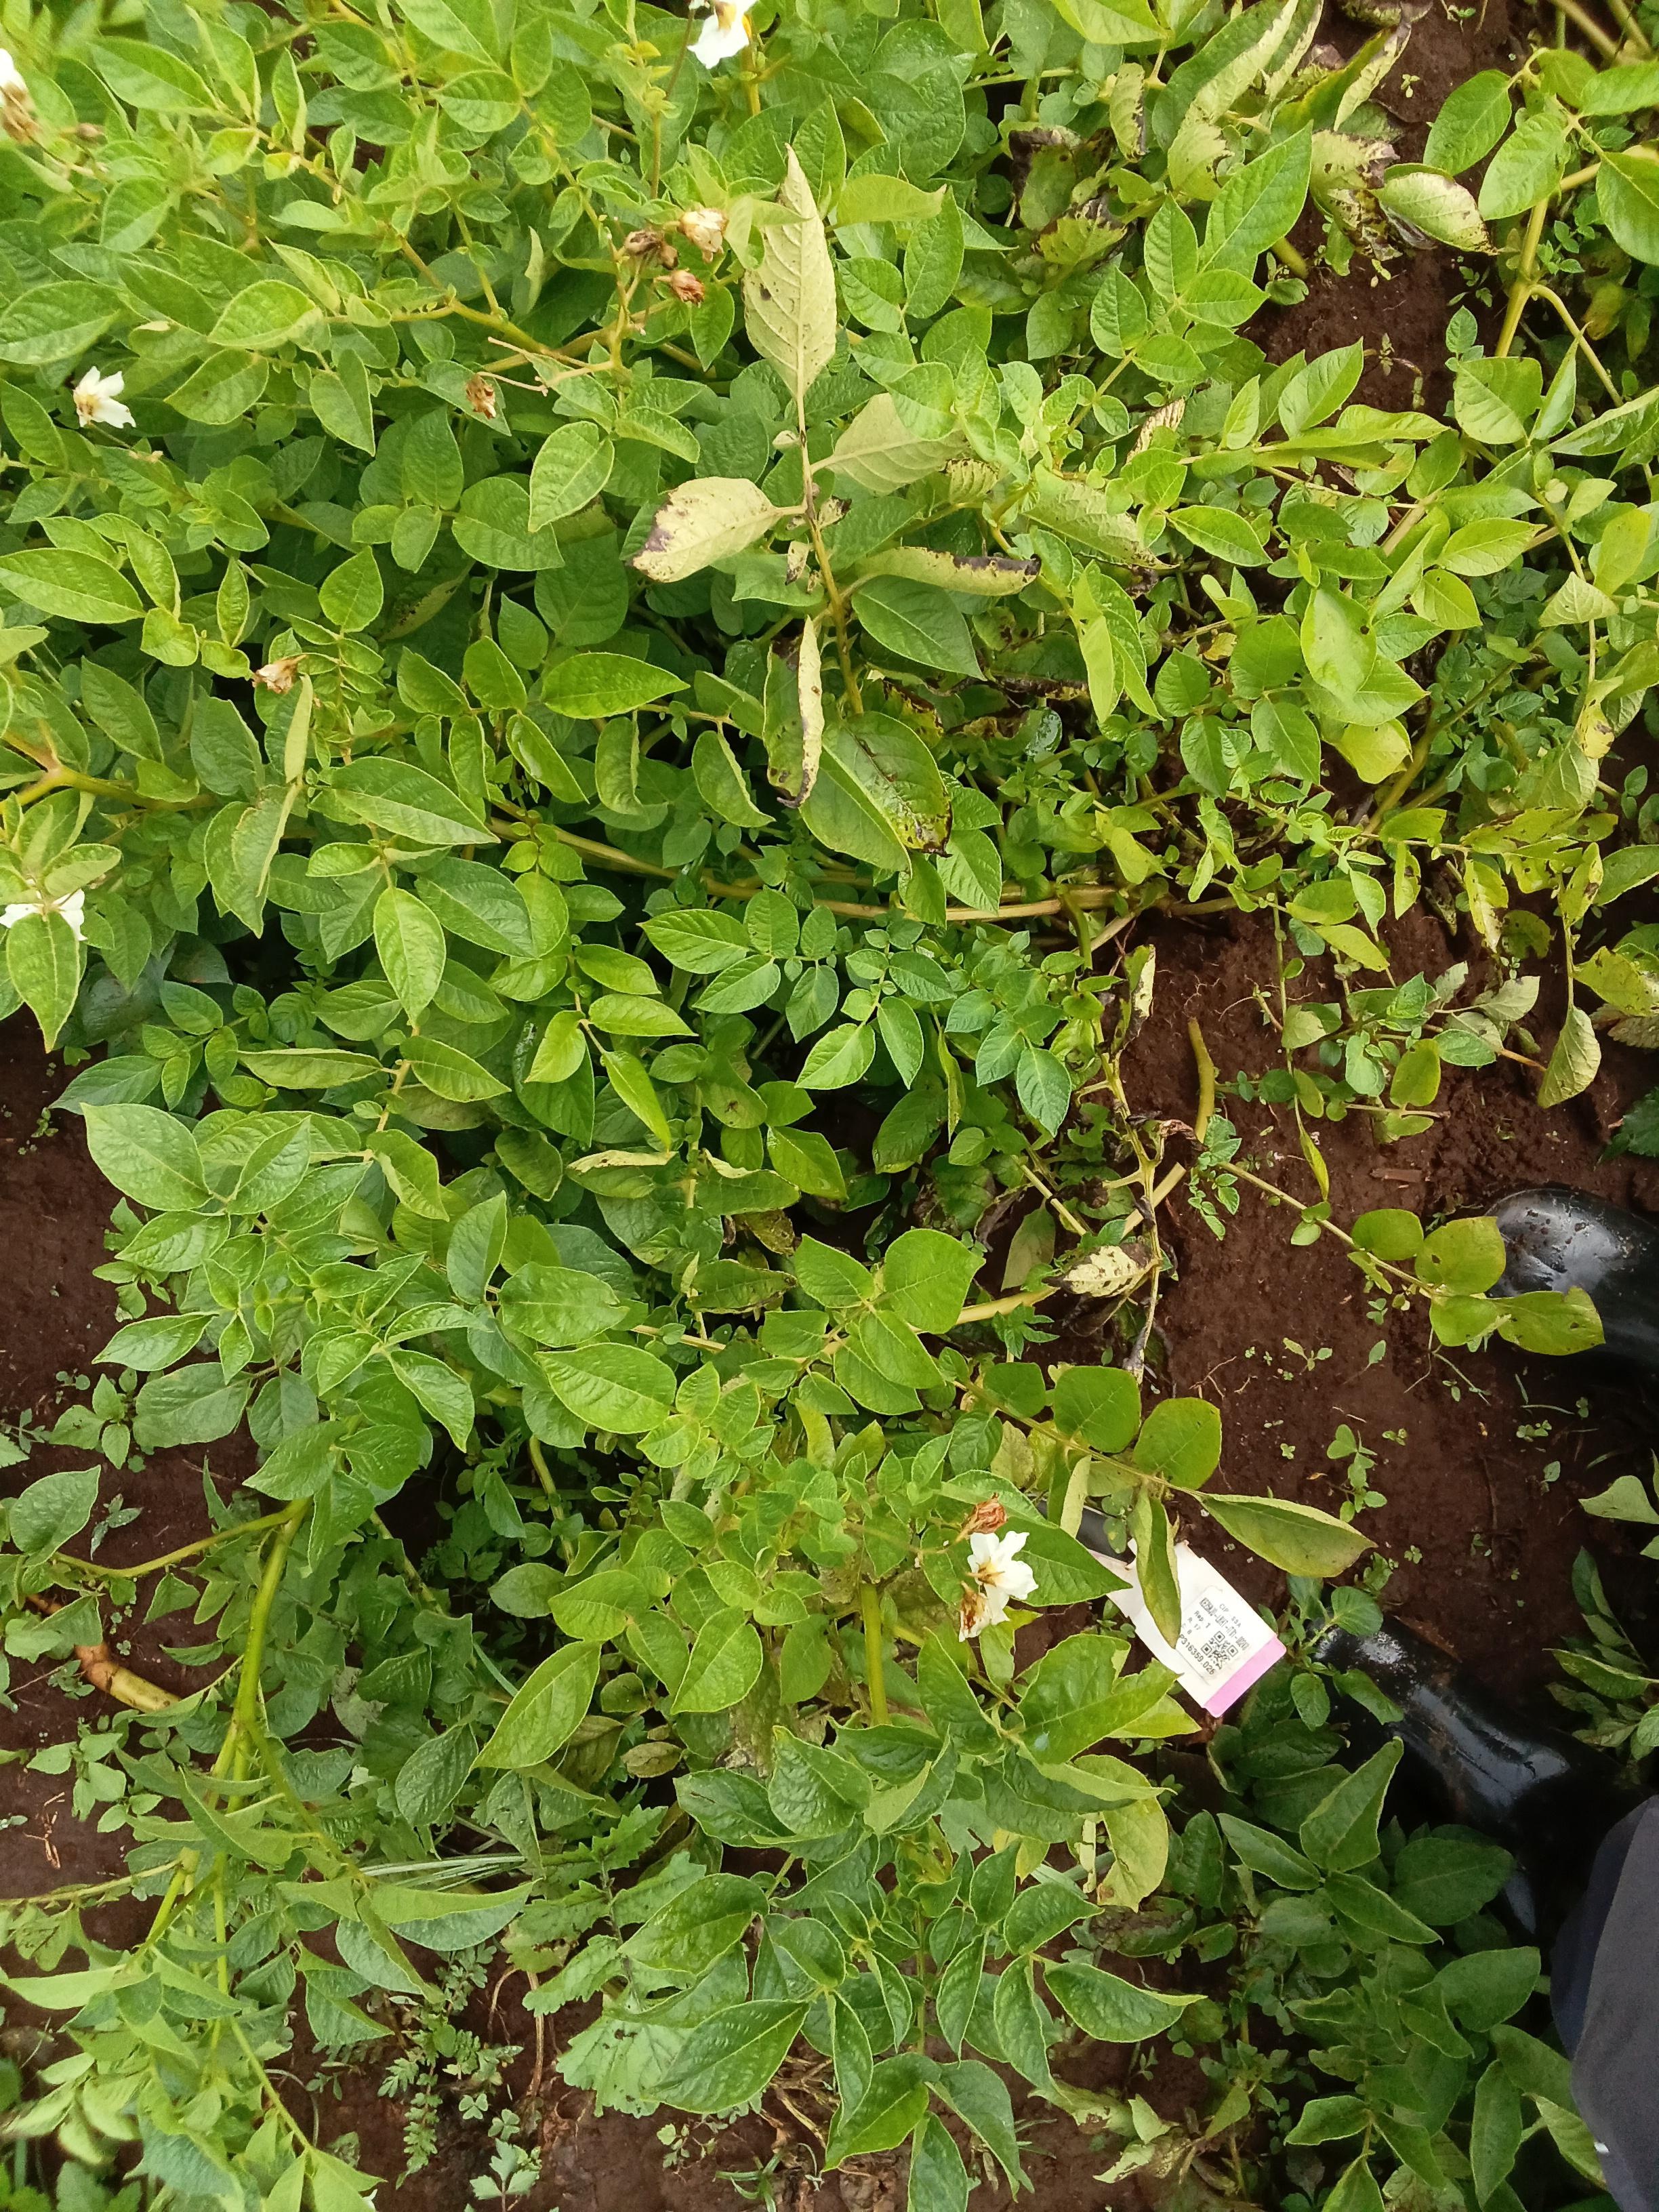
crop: potato
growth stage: flowering
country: Kenya
